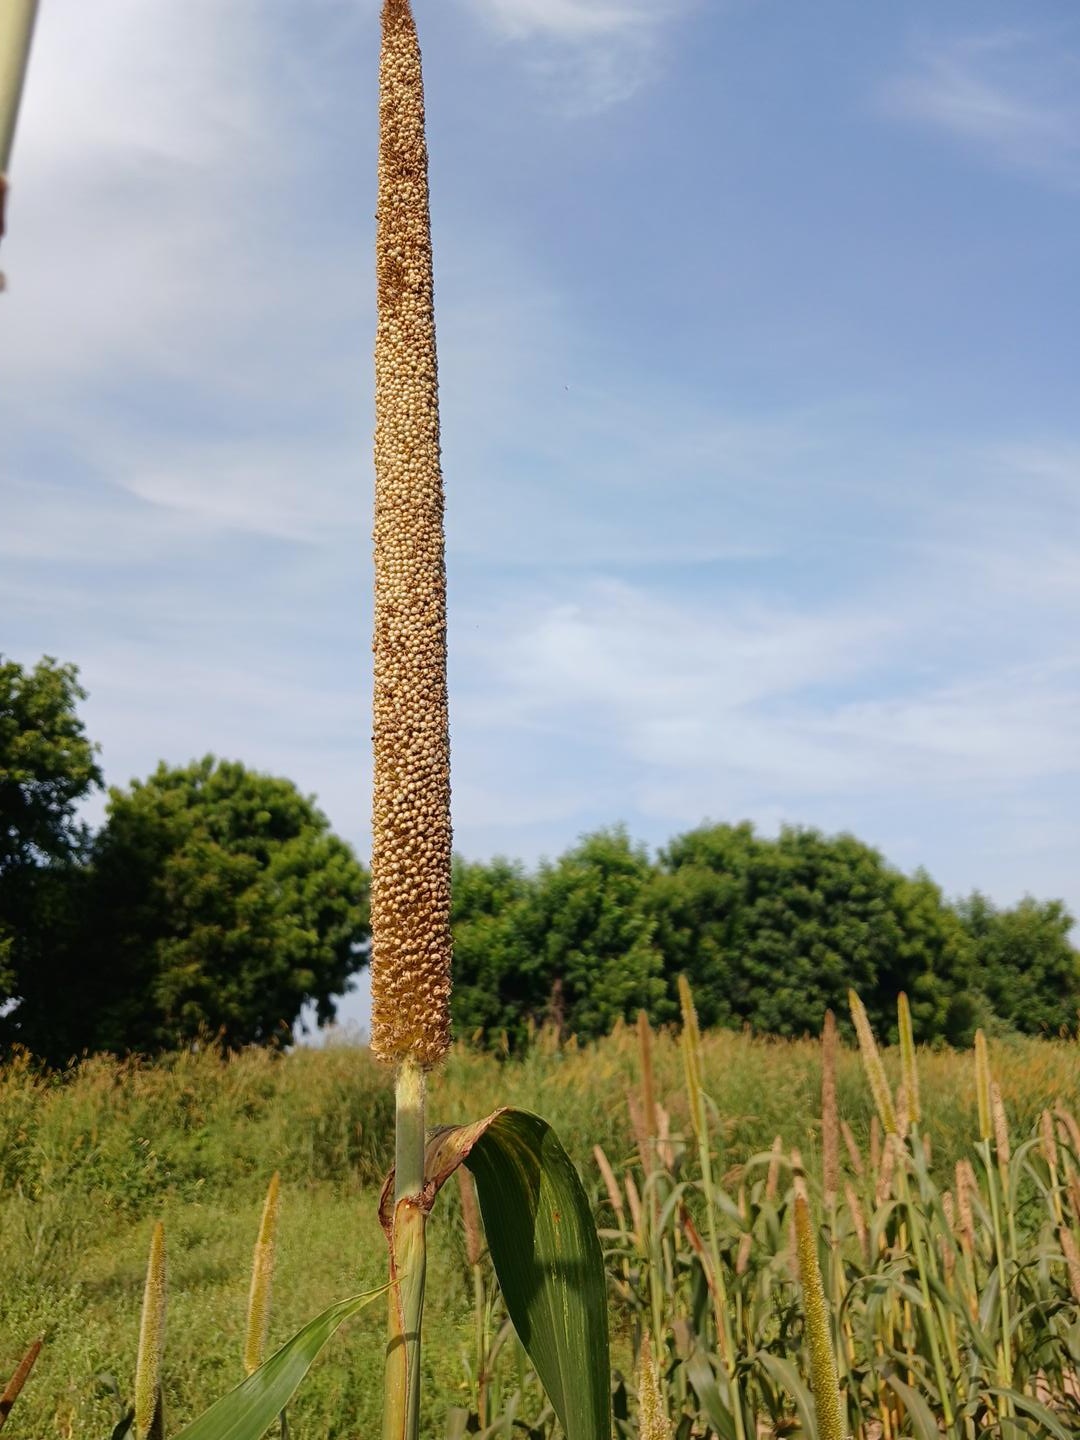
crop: pearl millet
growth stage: maturity
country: Senegal
